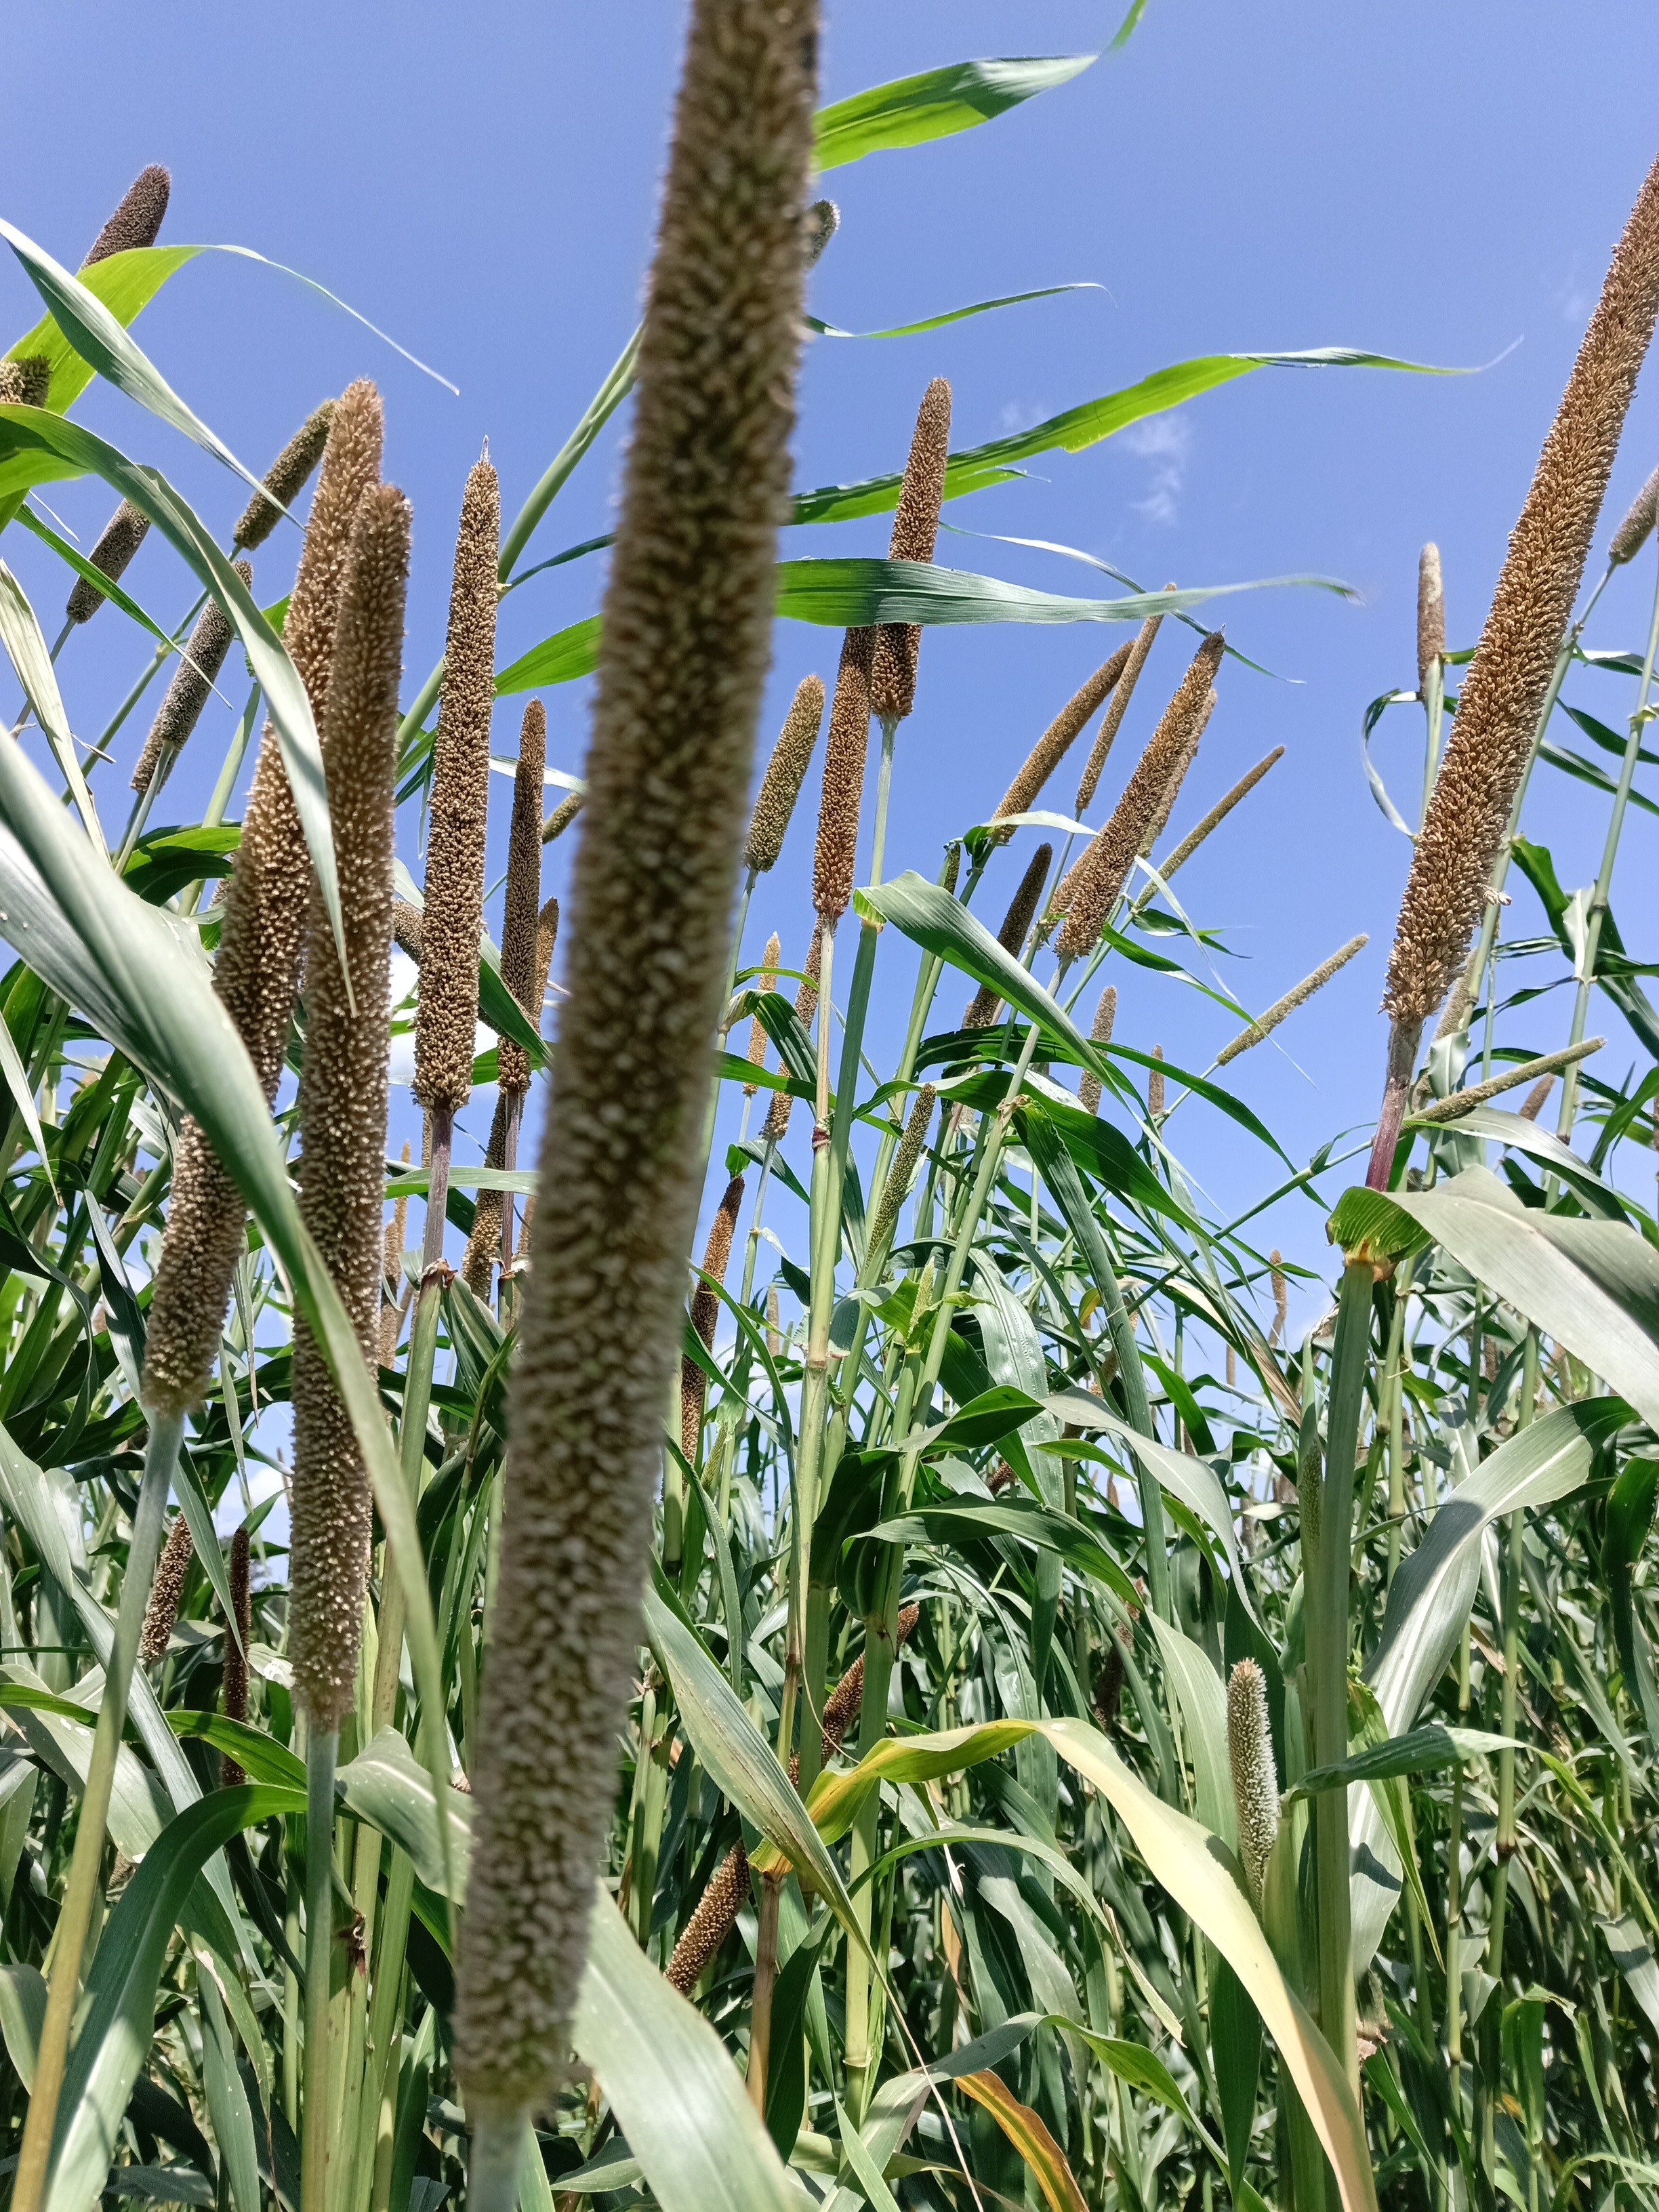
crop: pearl millet
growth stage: heading tuber
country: Tanzania
